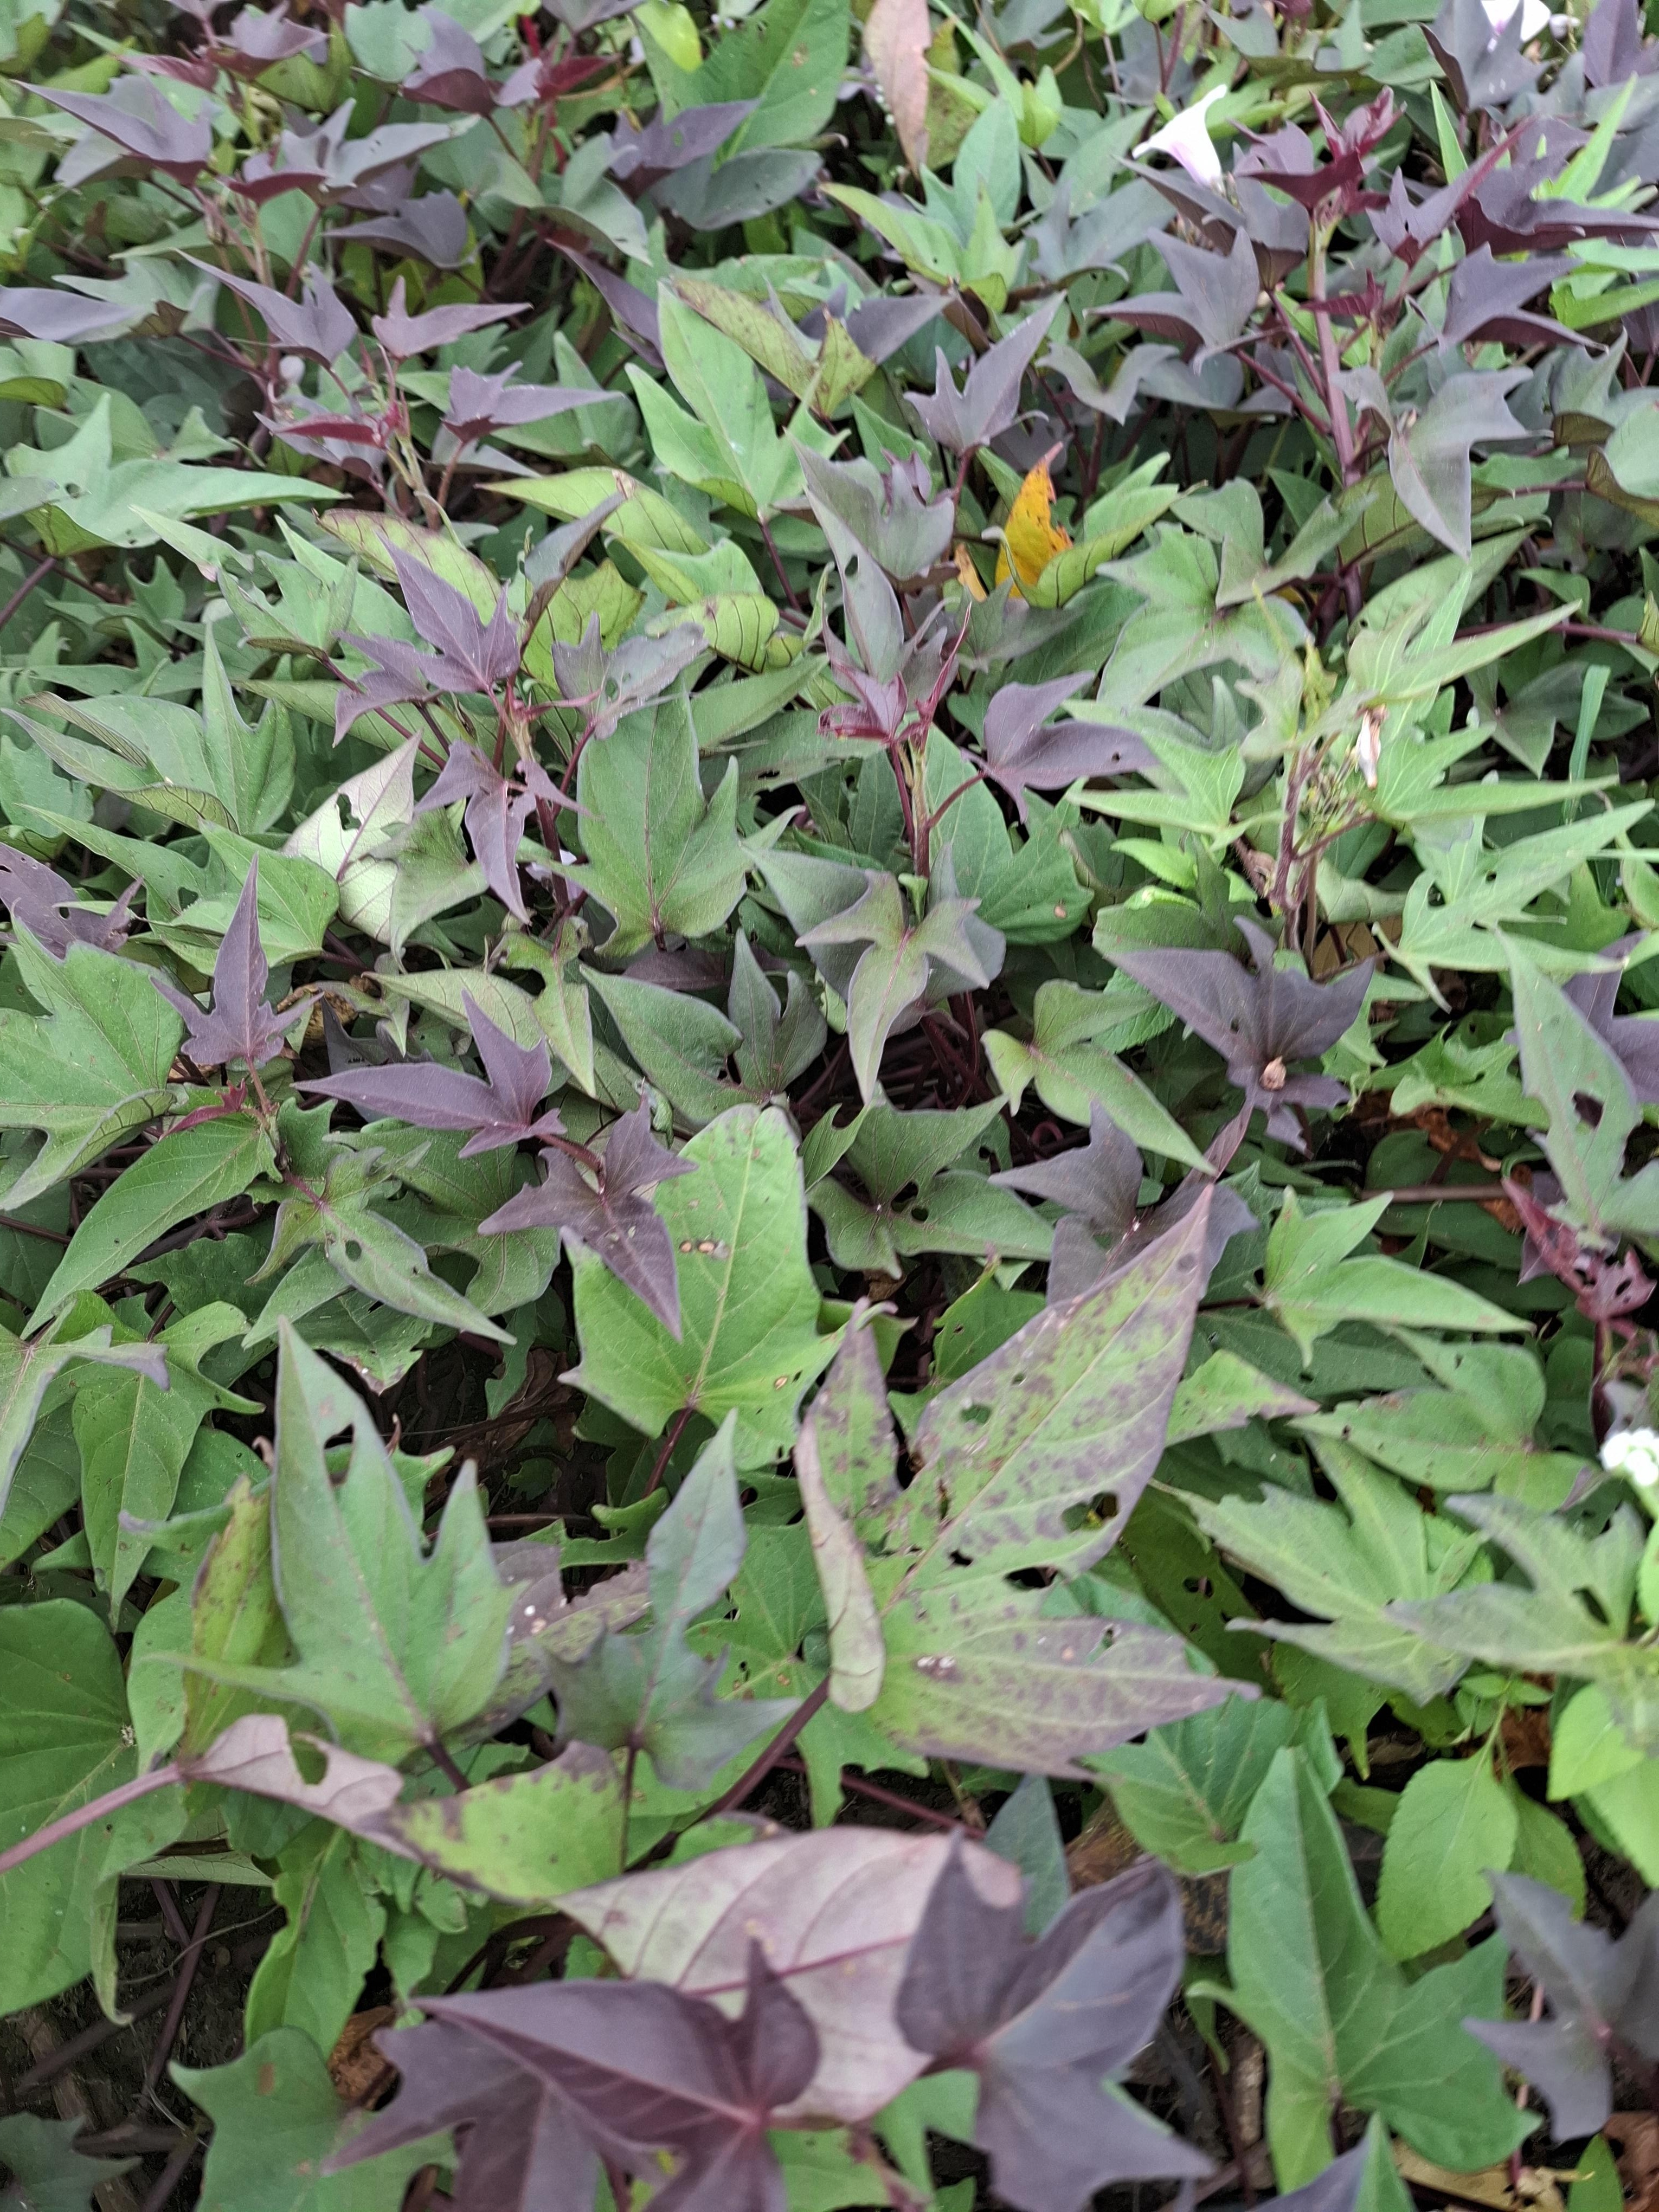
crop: sweet potato
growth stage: flowering
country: Tanzania
